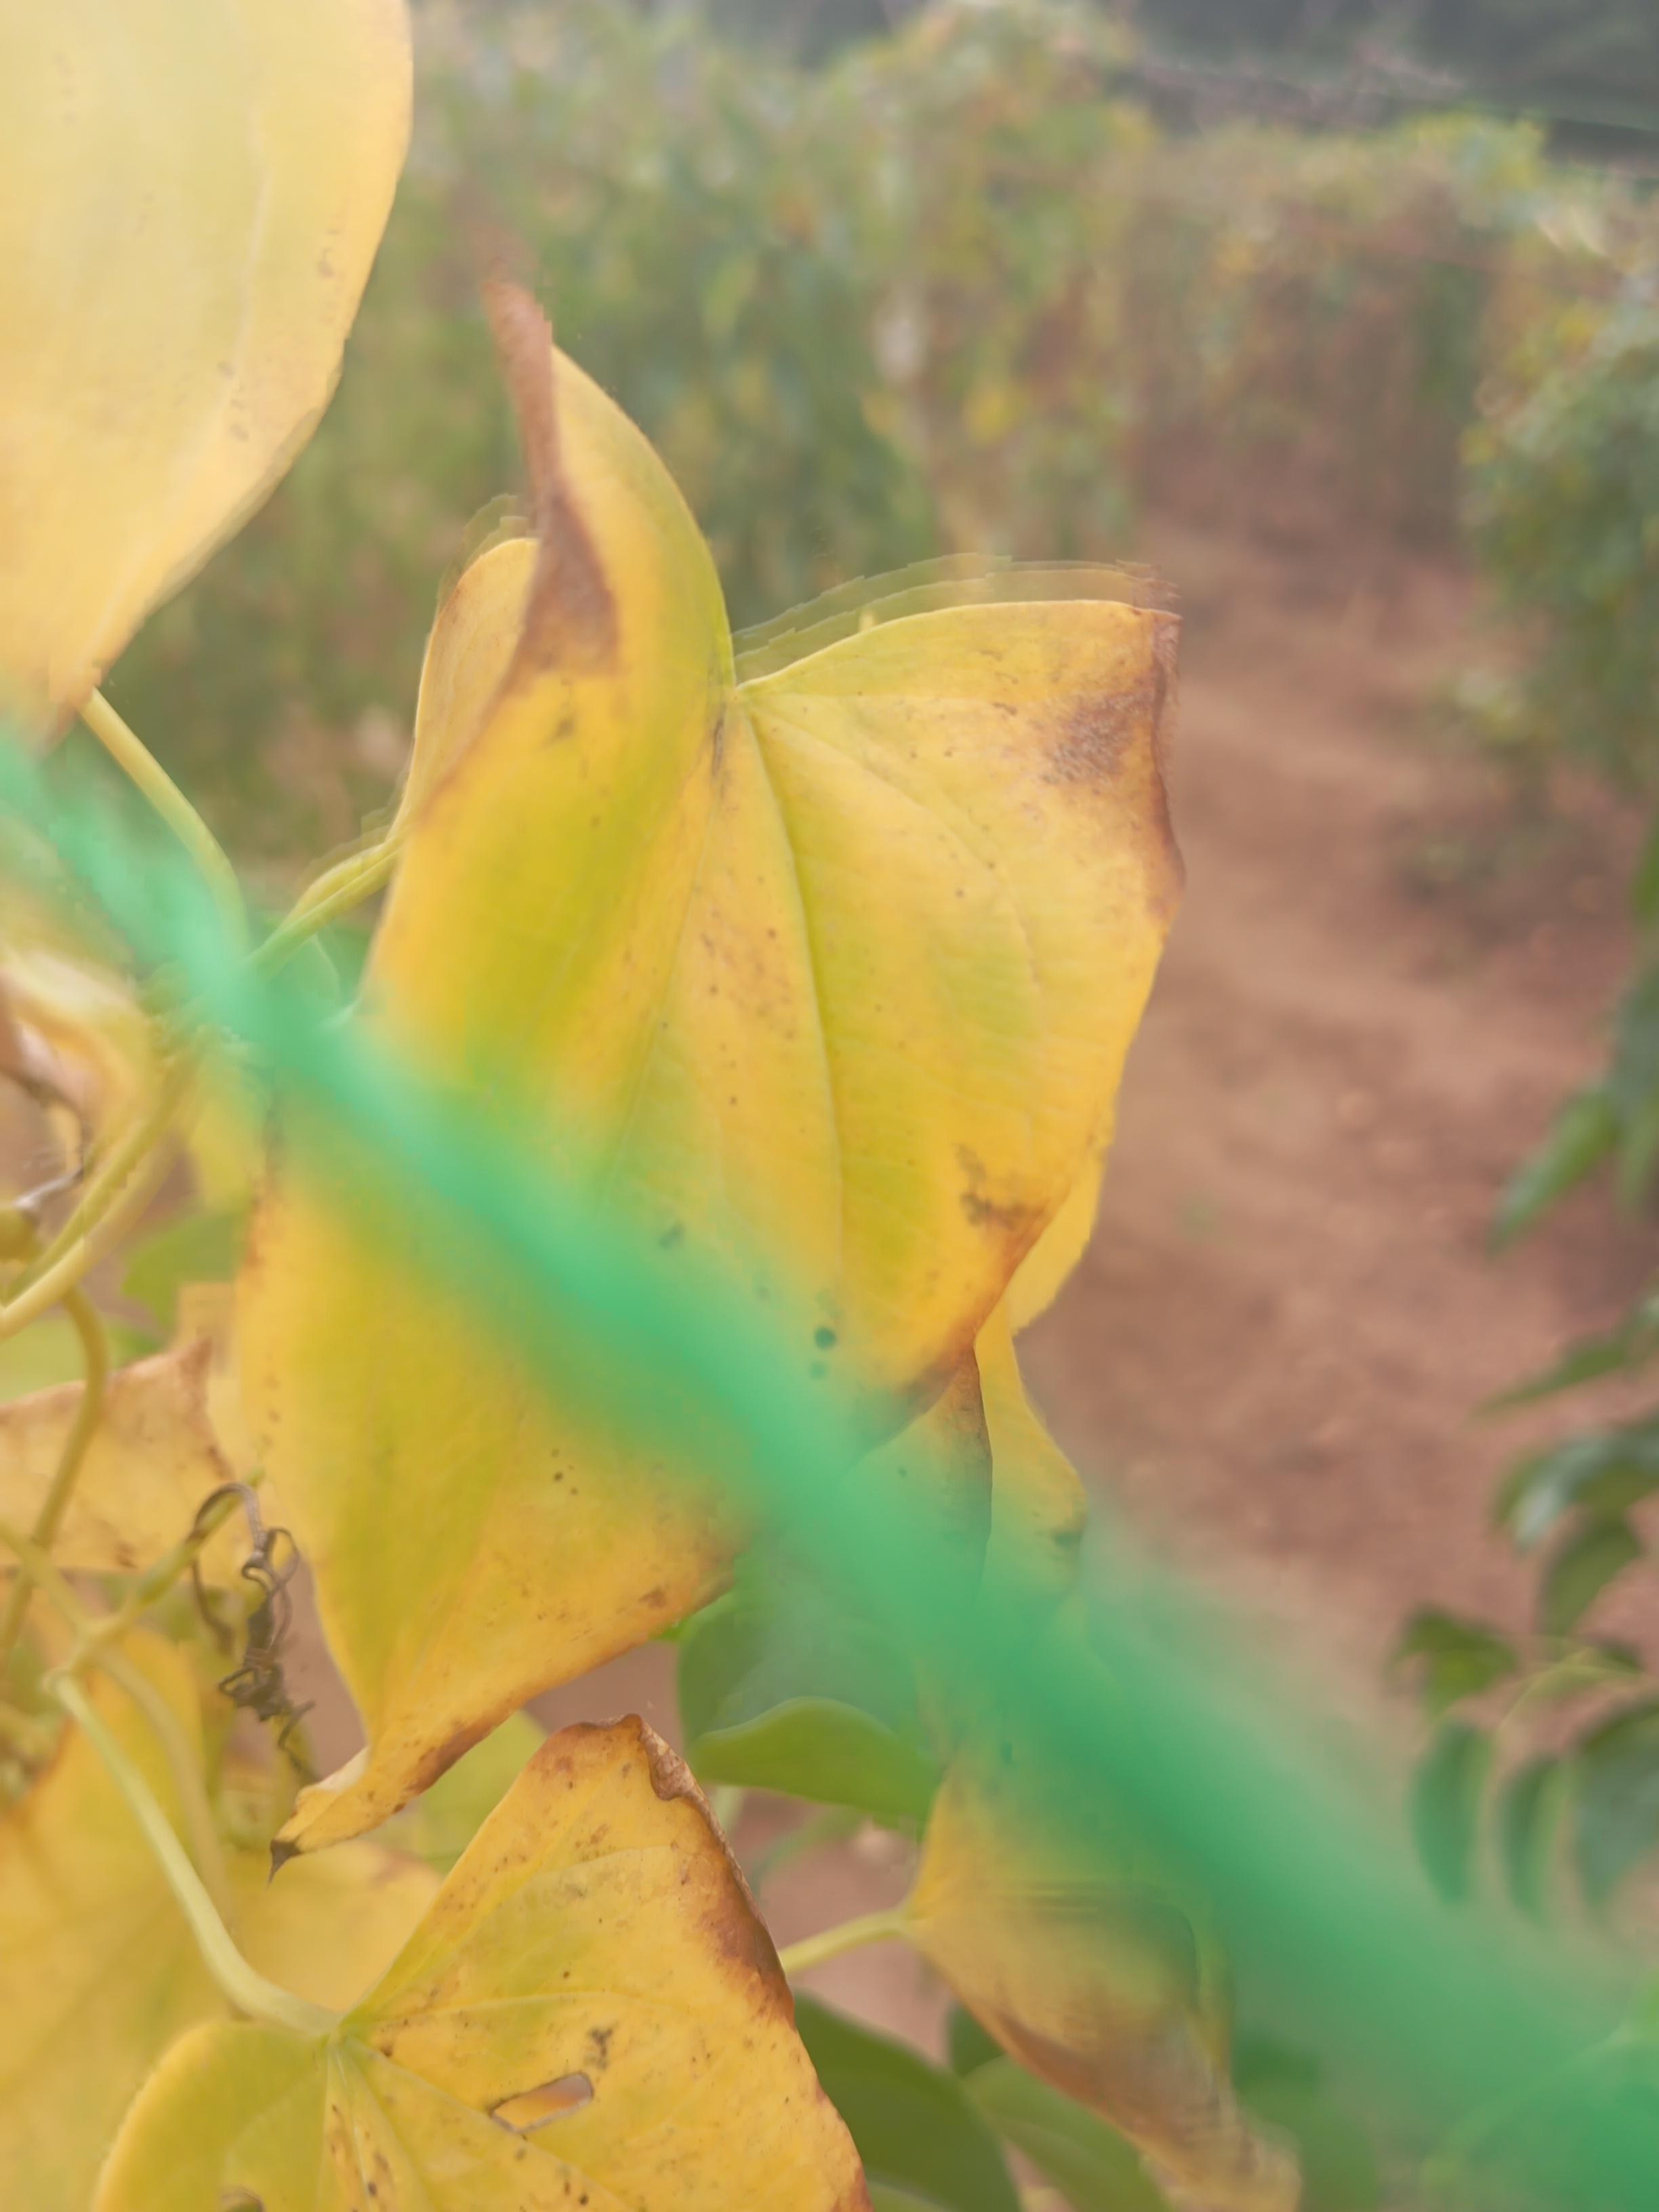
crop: yam
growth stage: maturity
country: Nigeria
